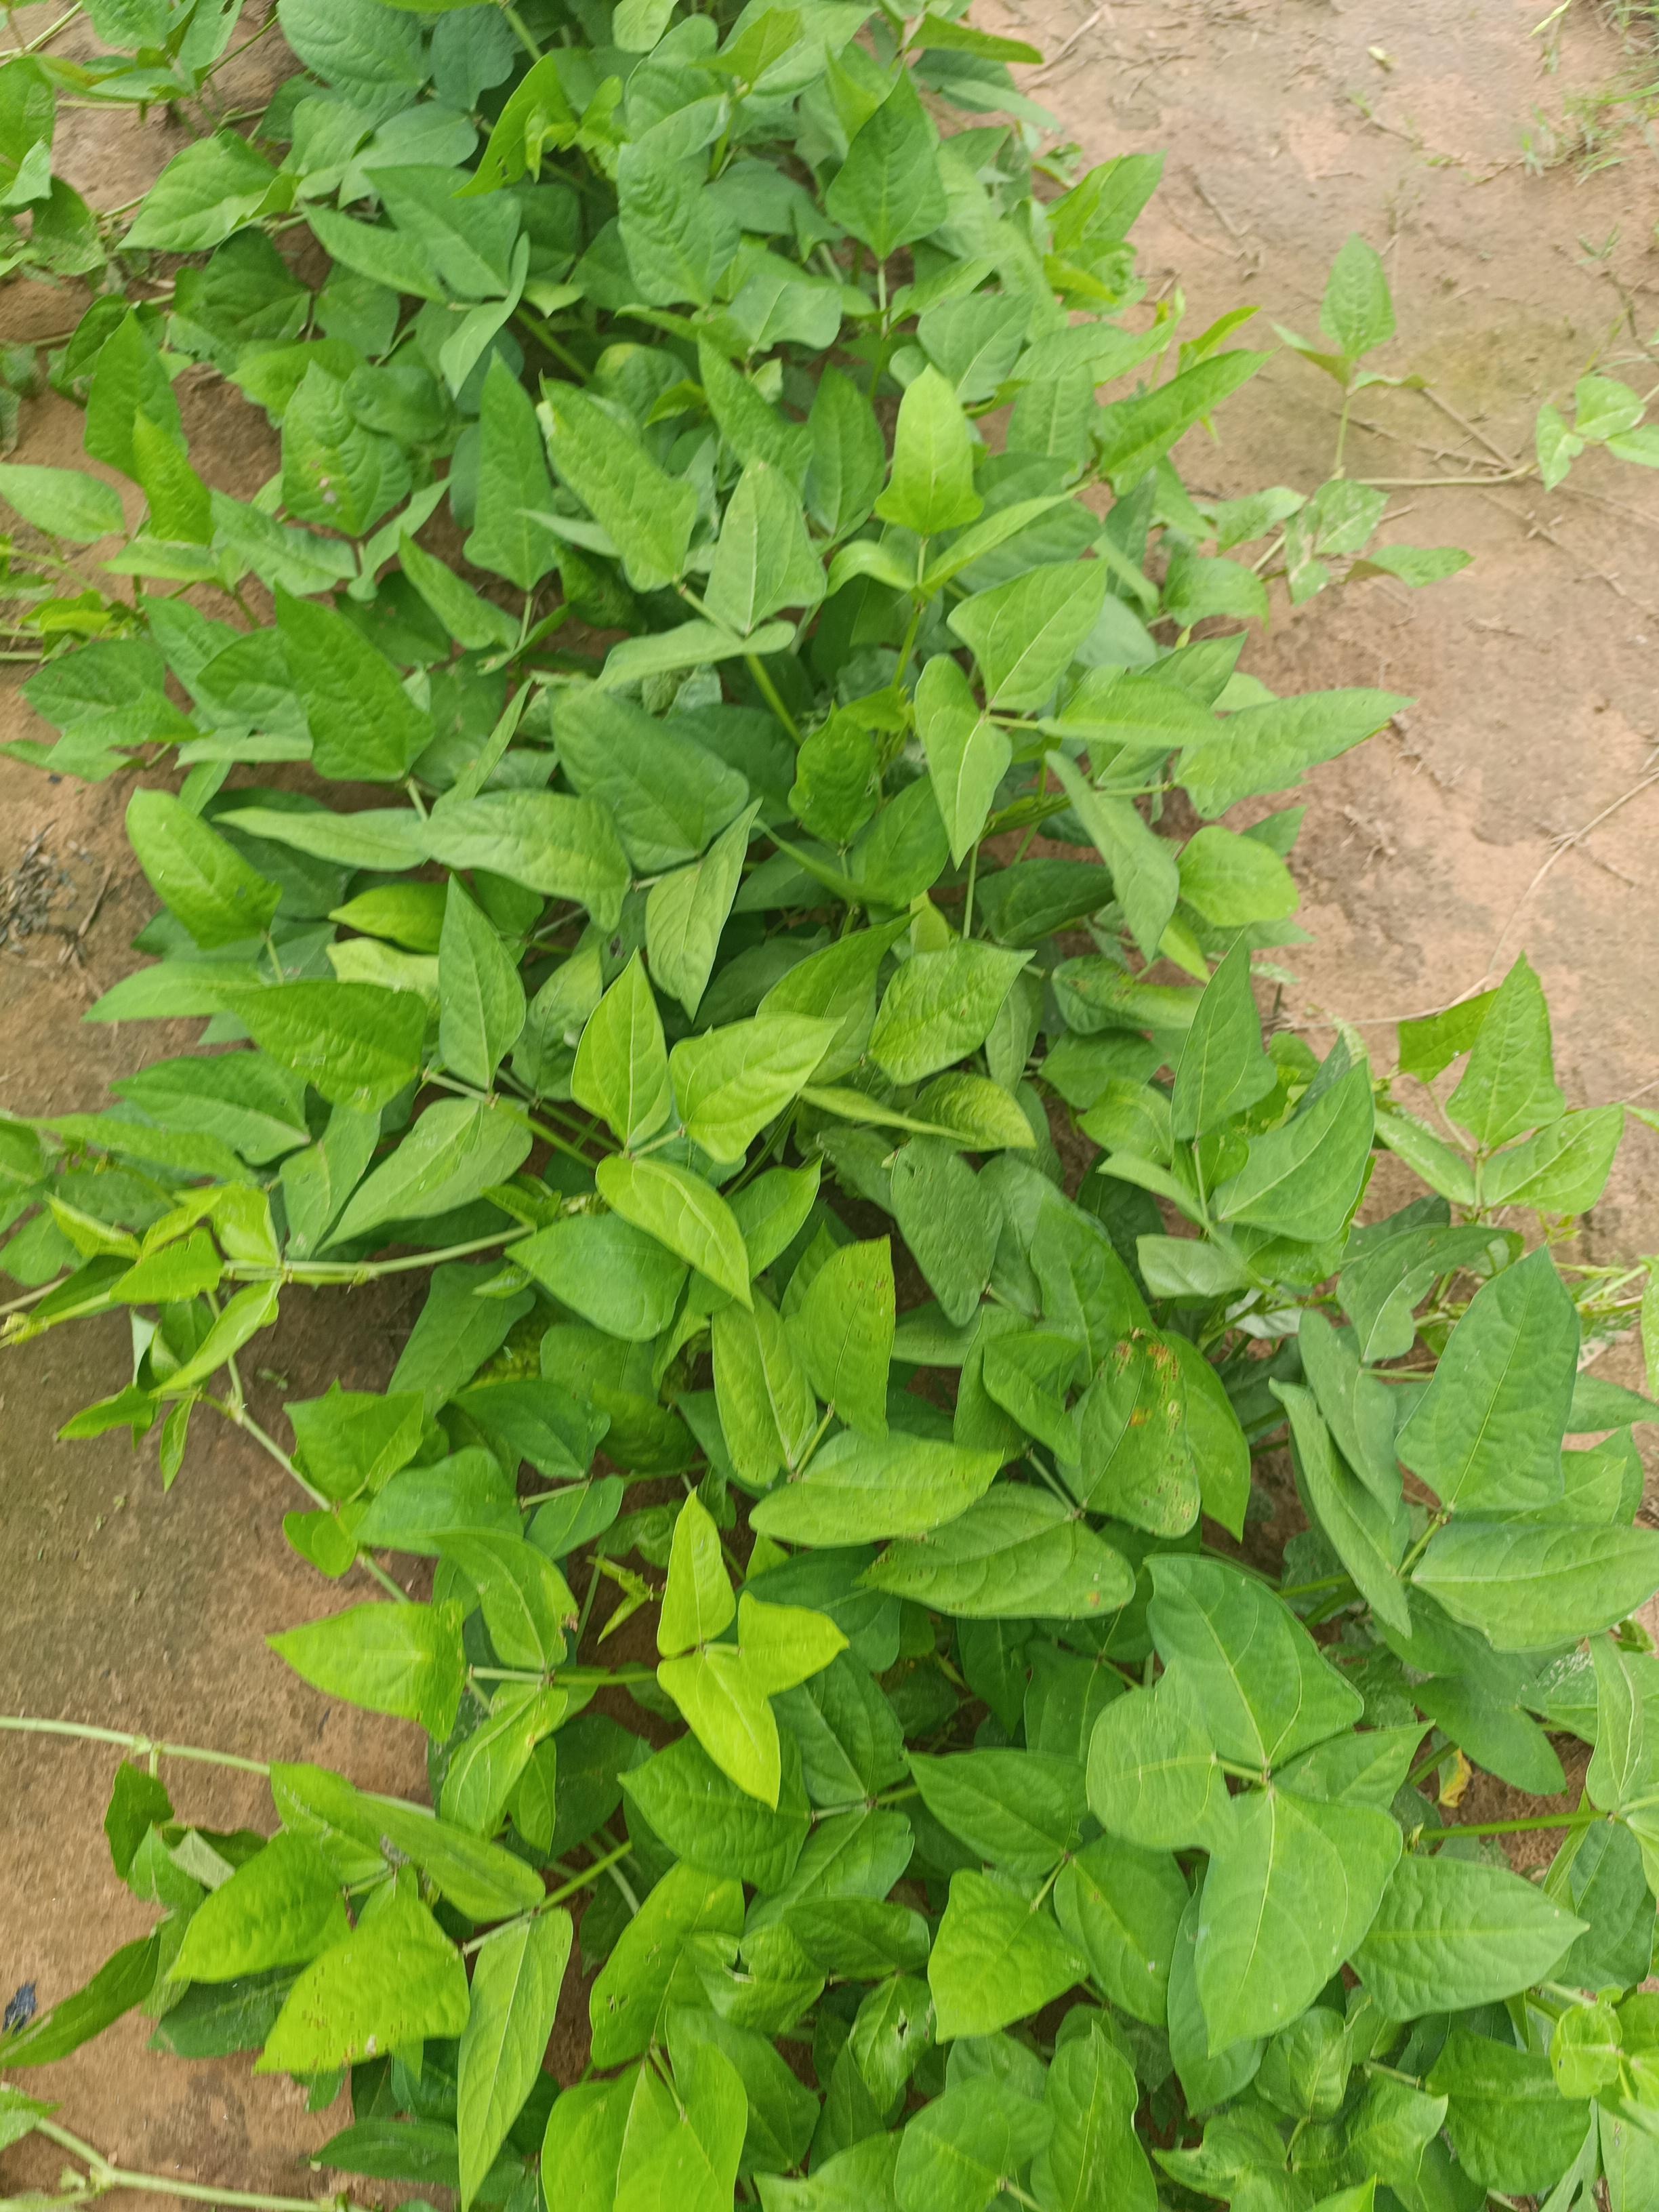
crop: cowpea
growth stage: vegetative
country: Nigeria
